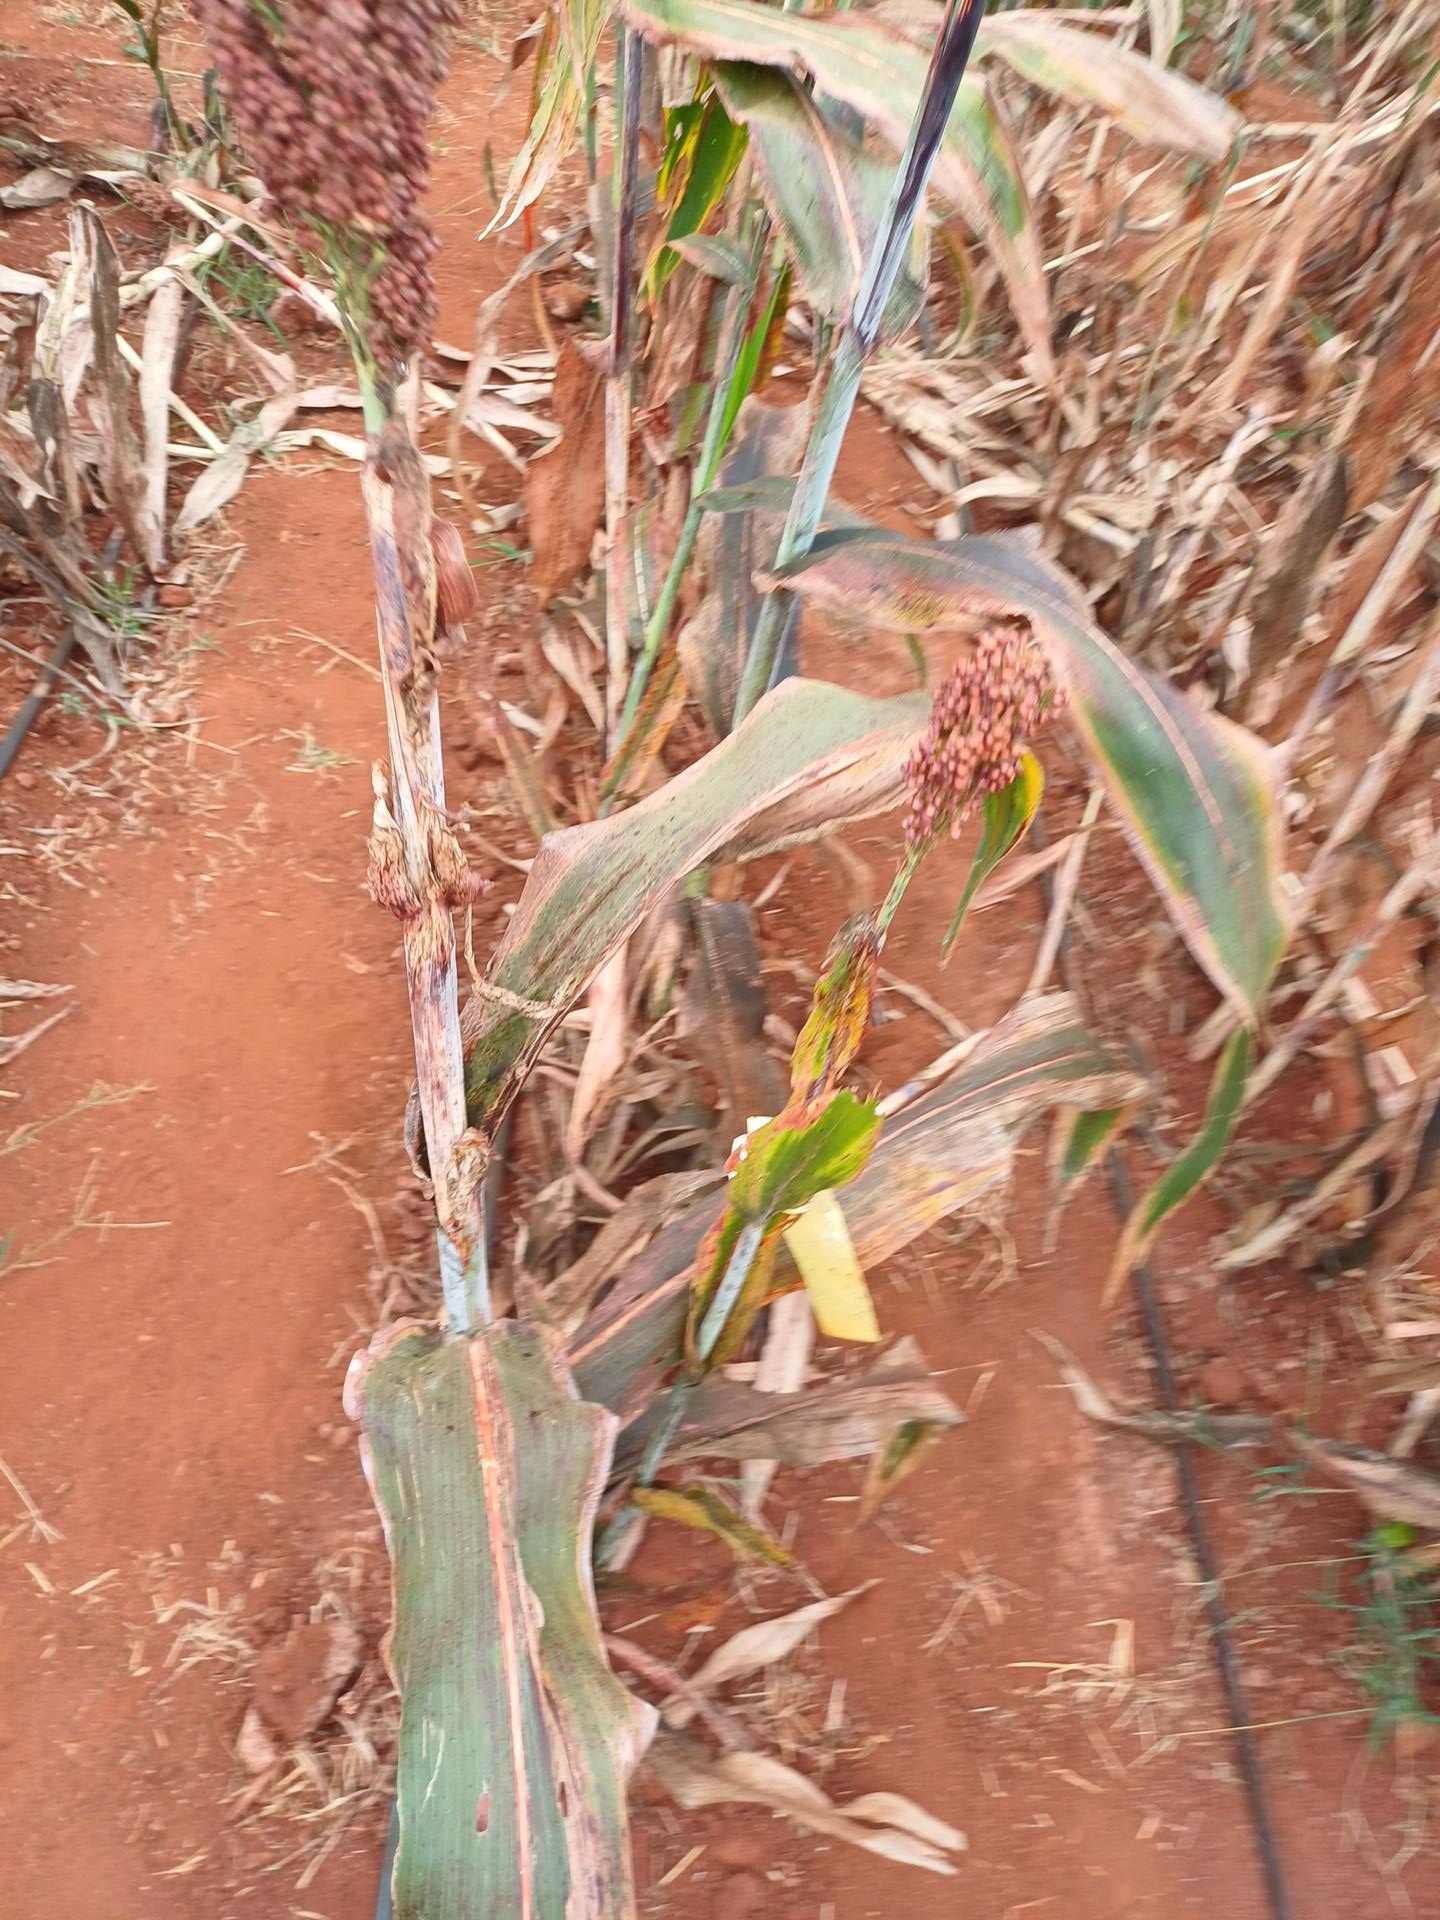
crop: sorghum
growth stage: maturity
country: Kenya
